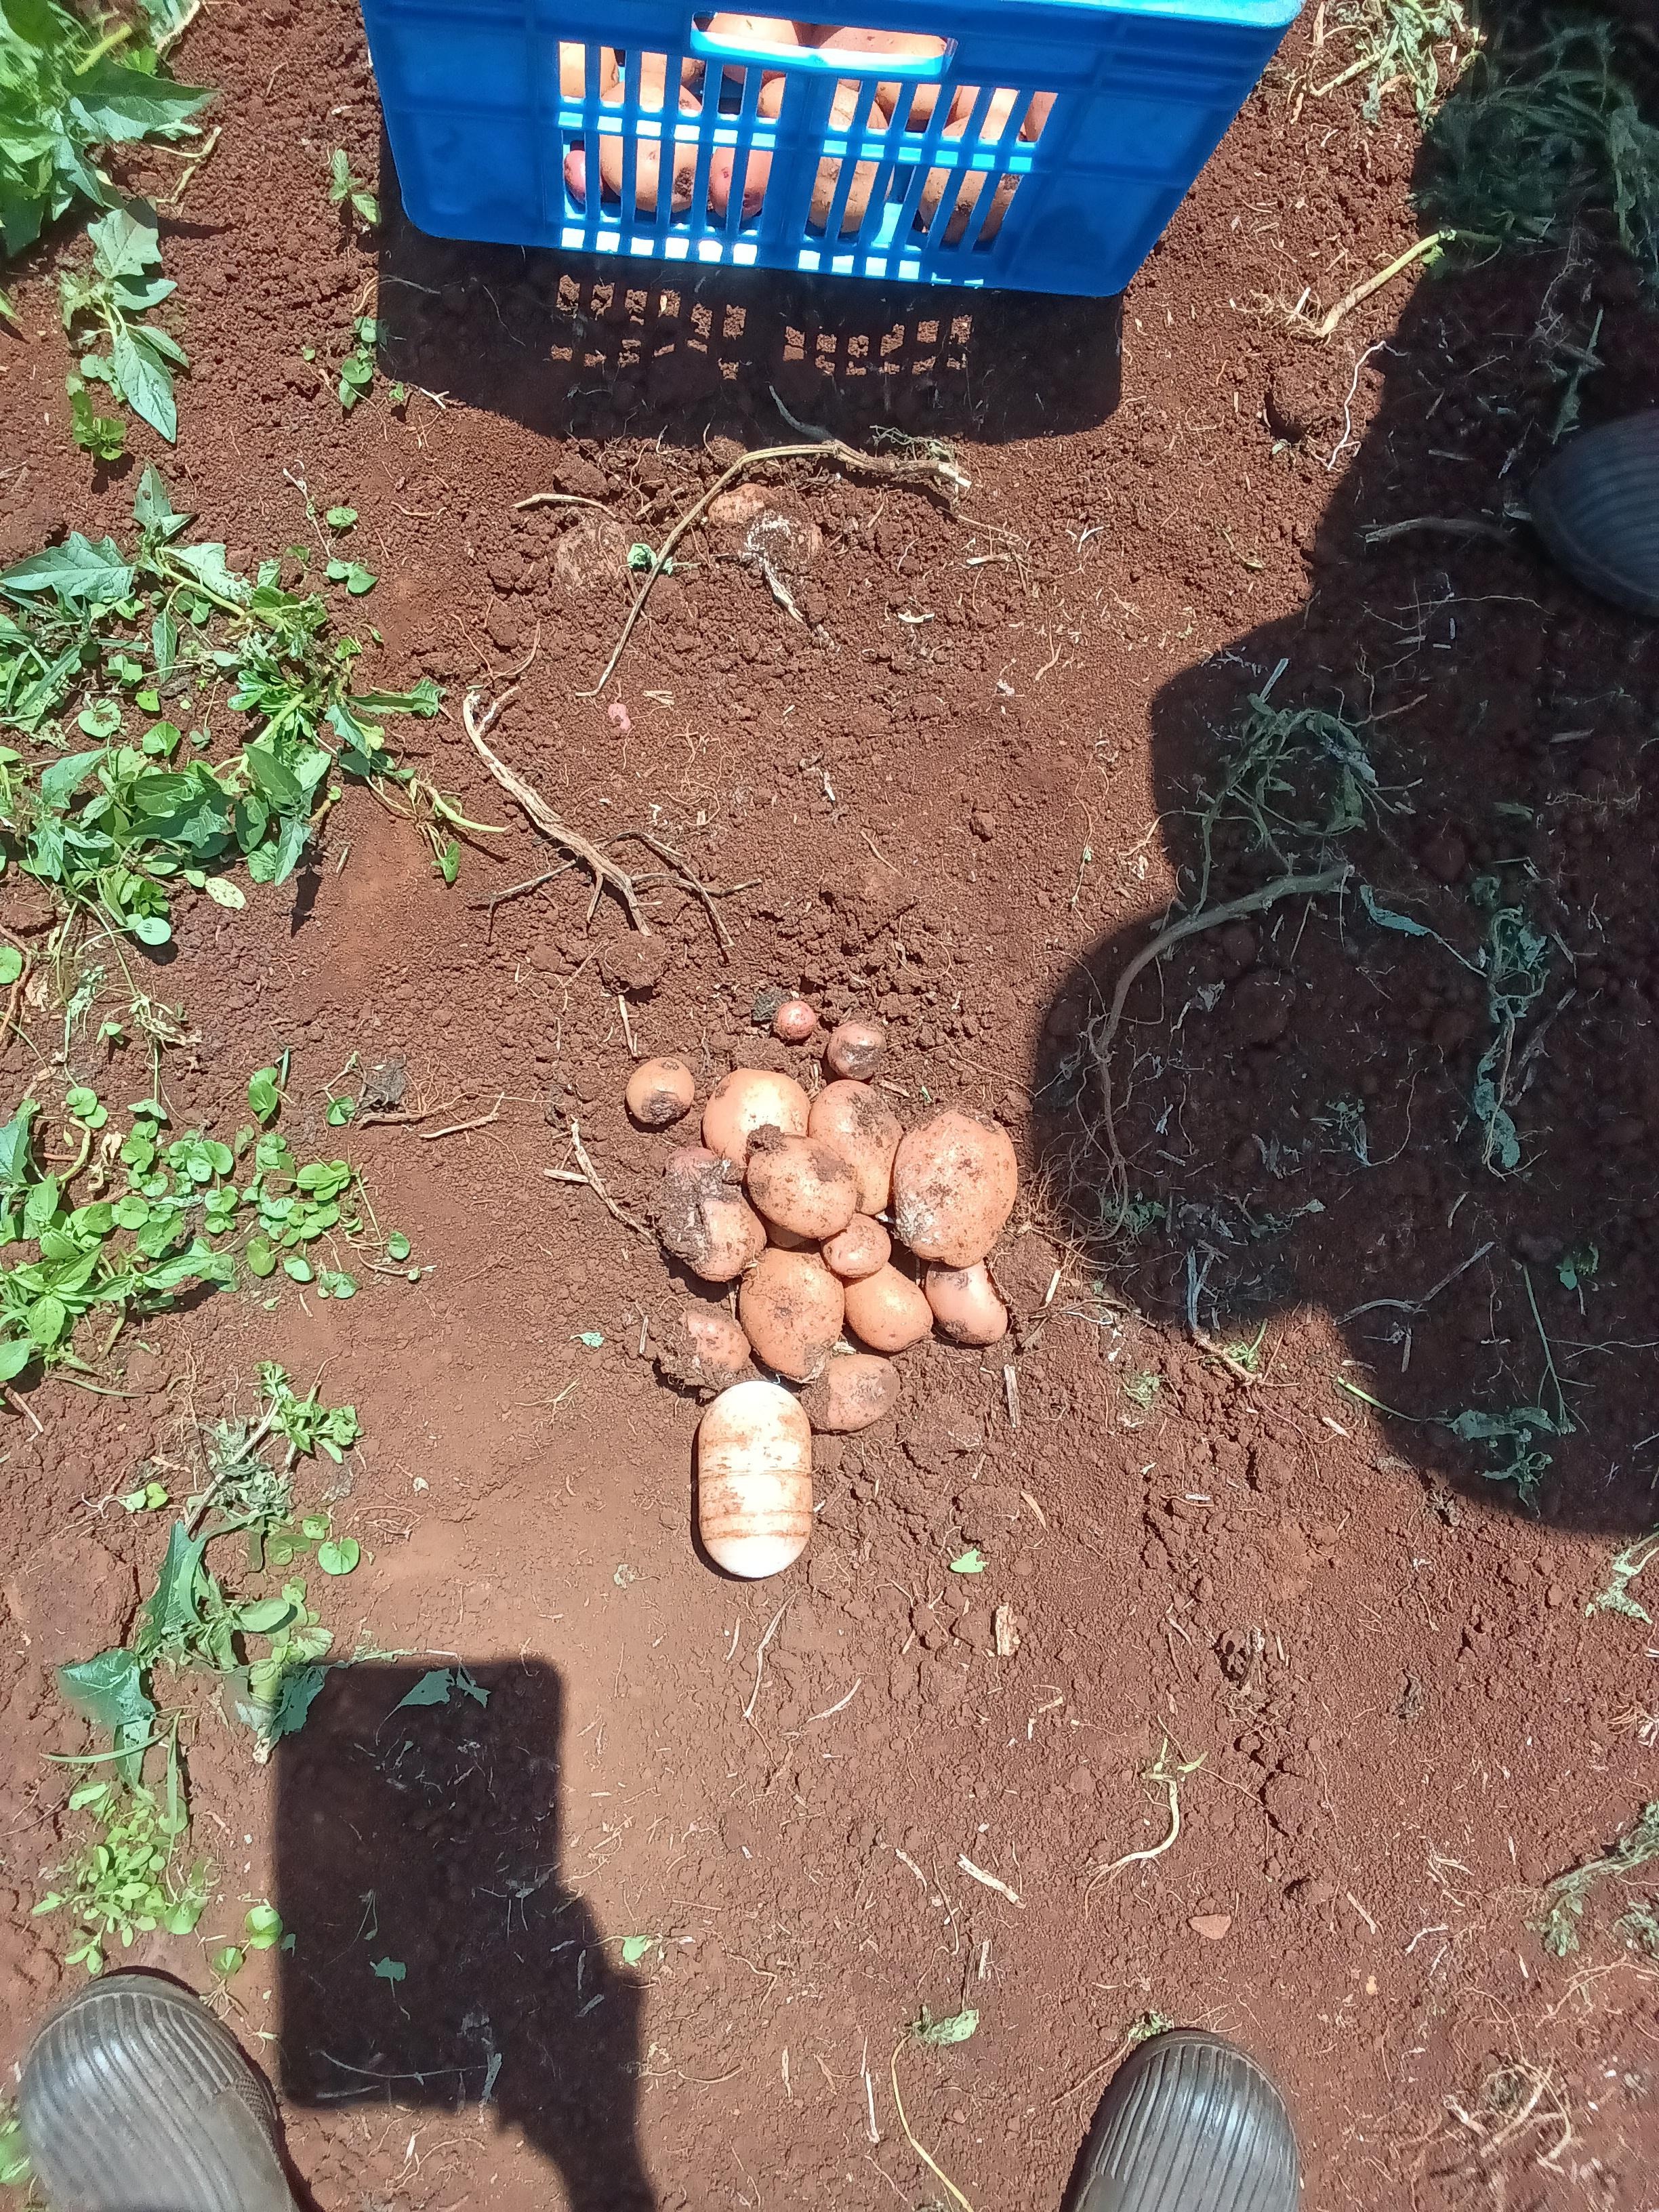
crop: potato
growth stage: harvest
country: Kenya
